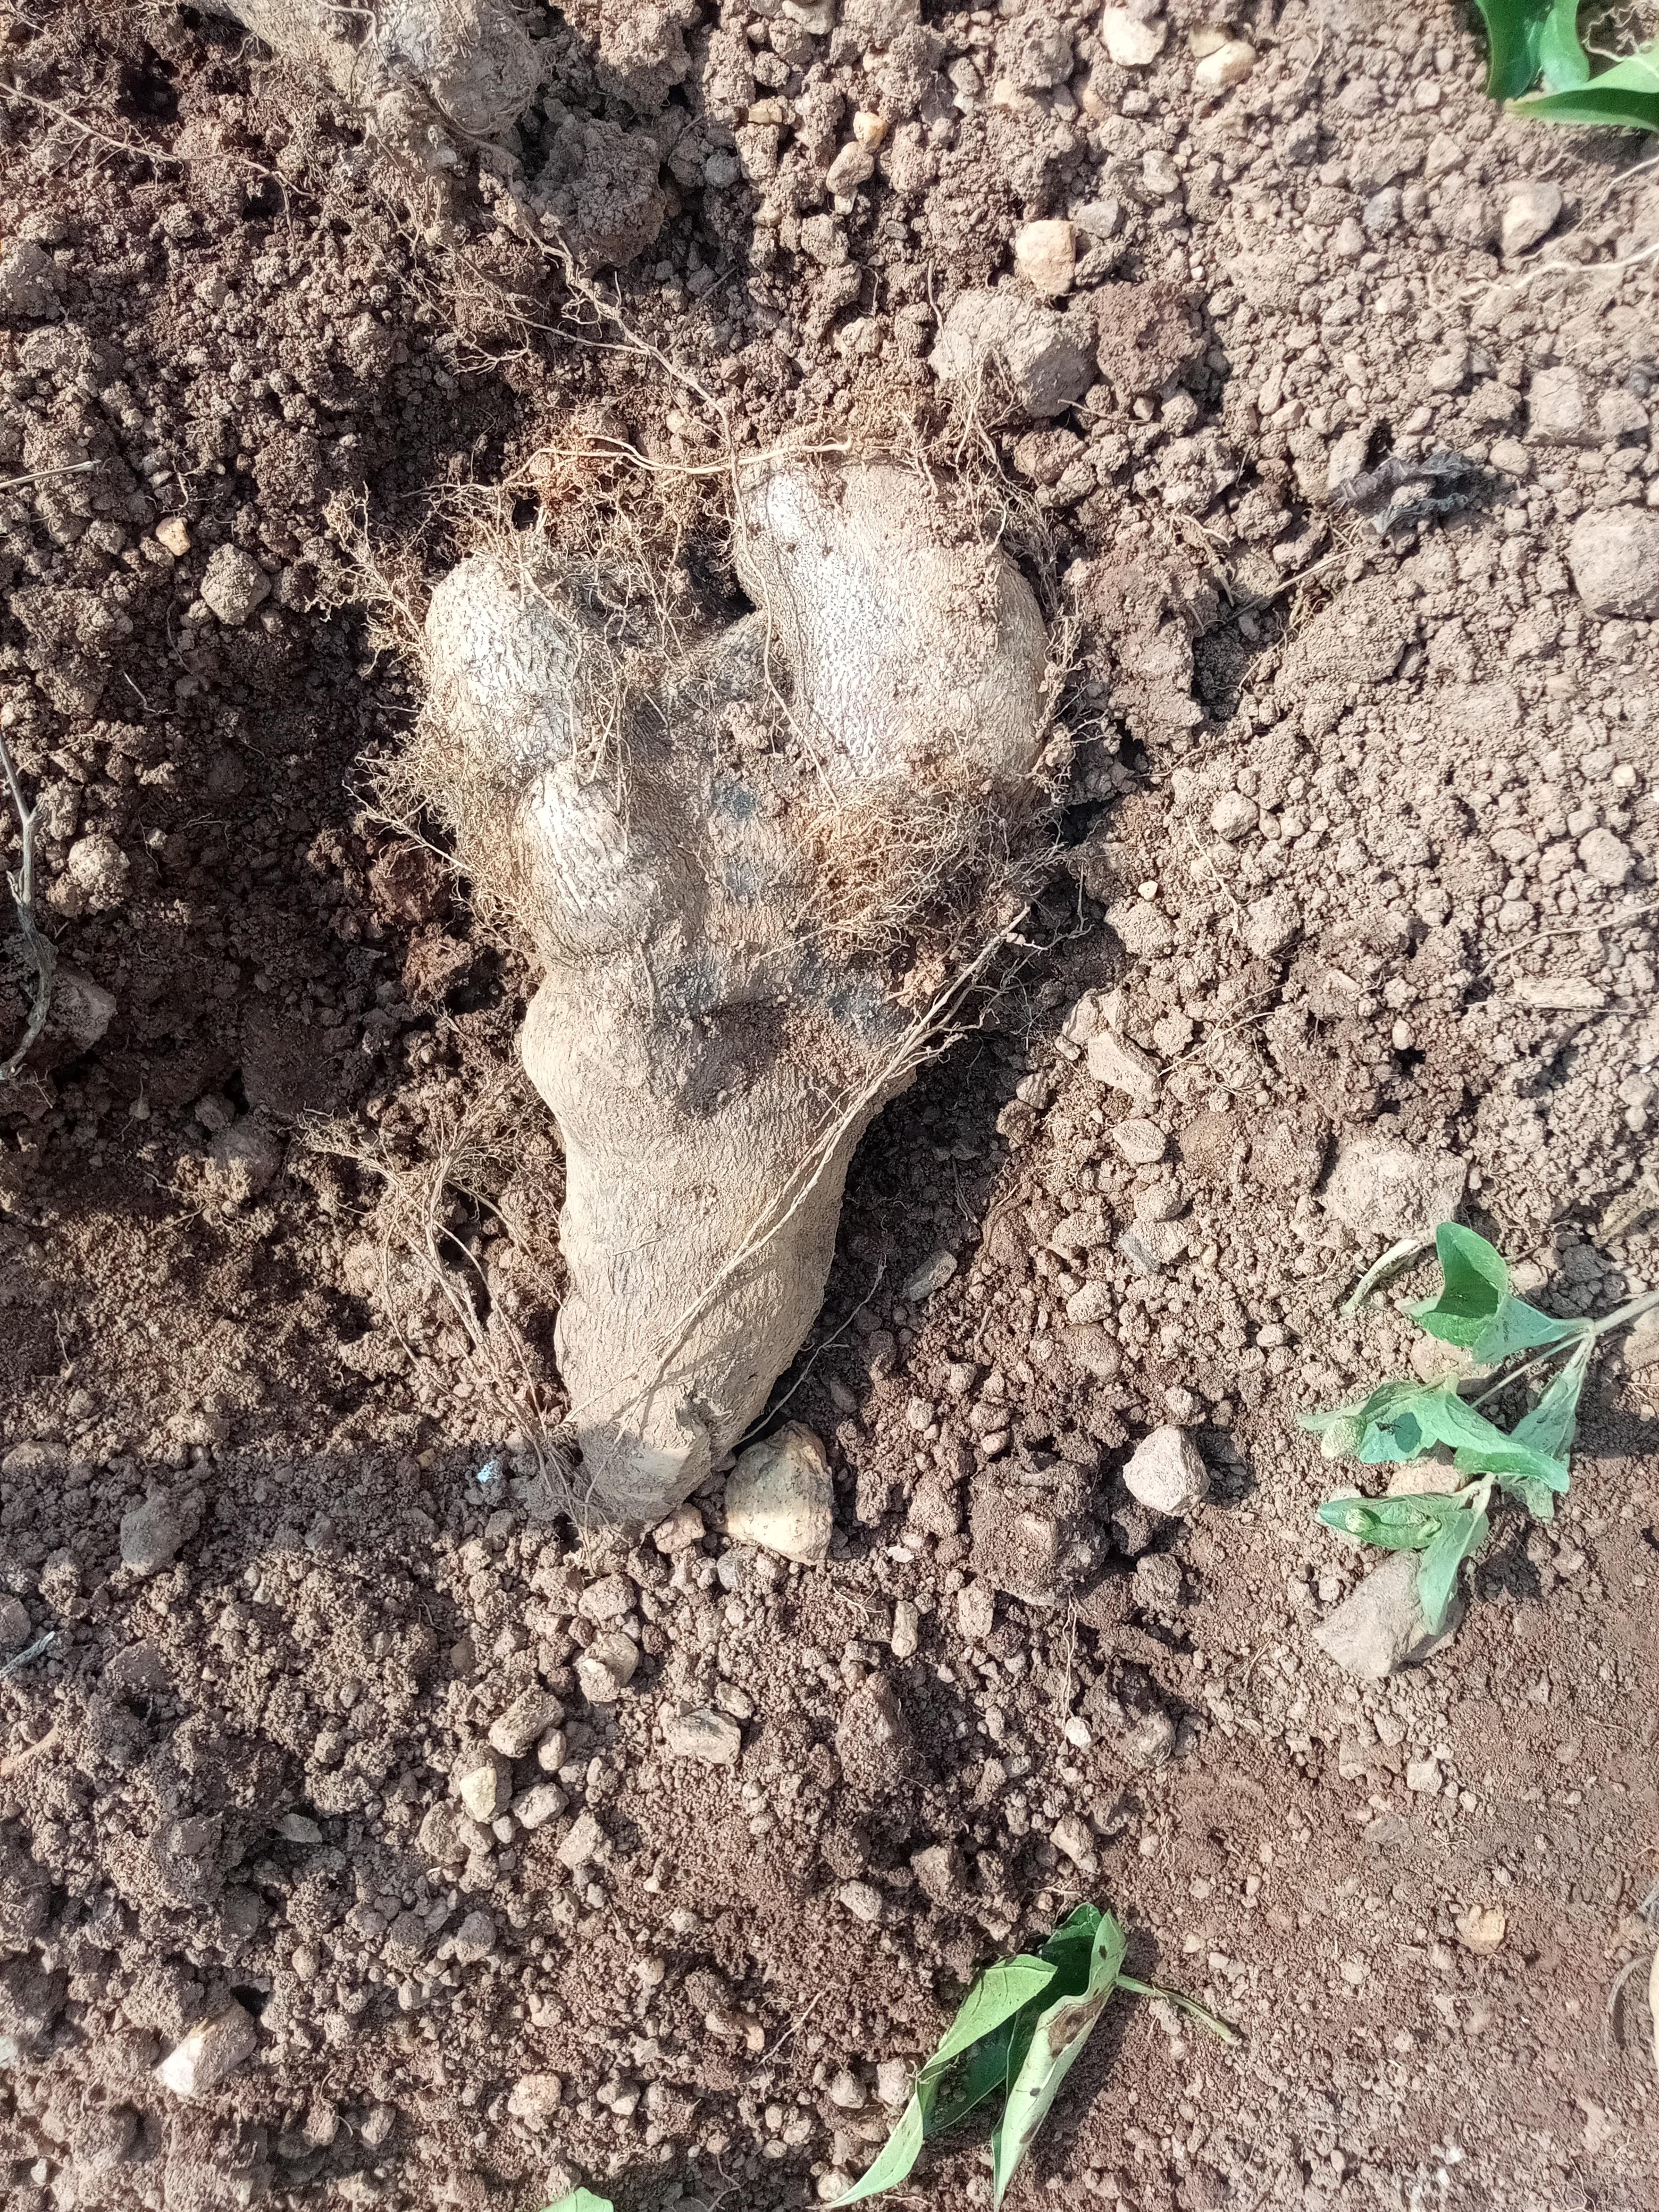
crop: yam
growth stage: harvest
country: Nigeria
